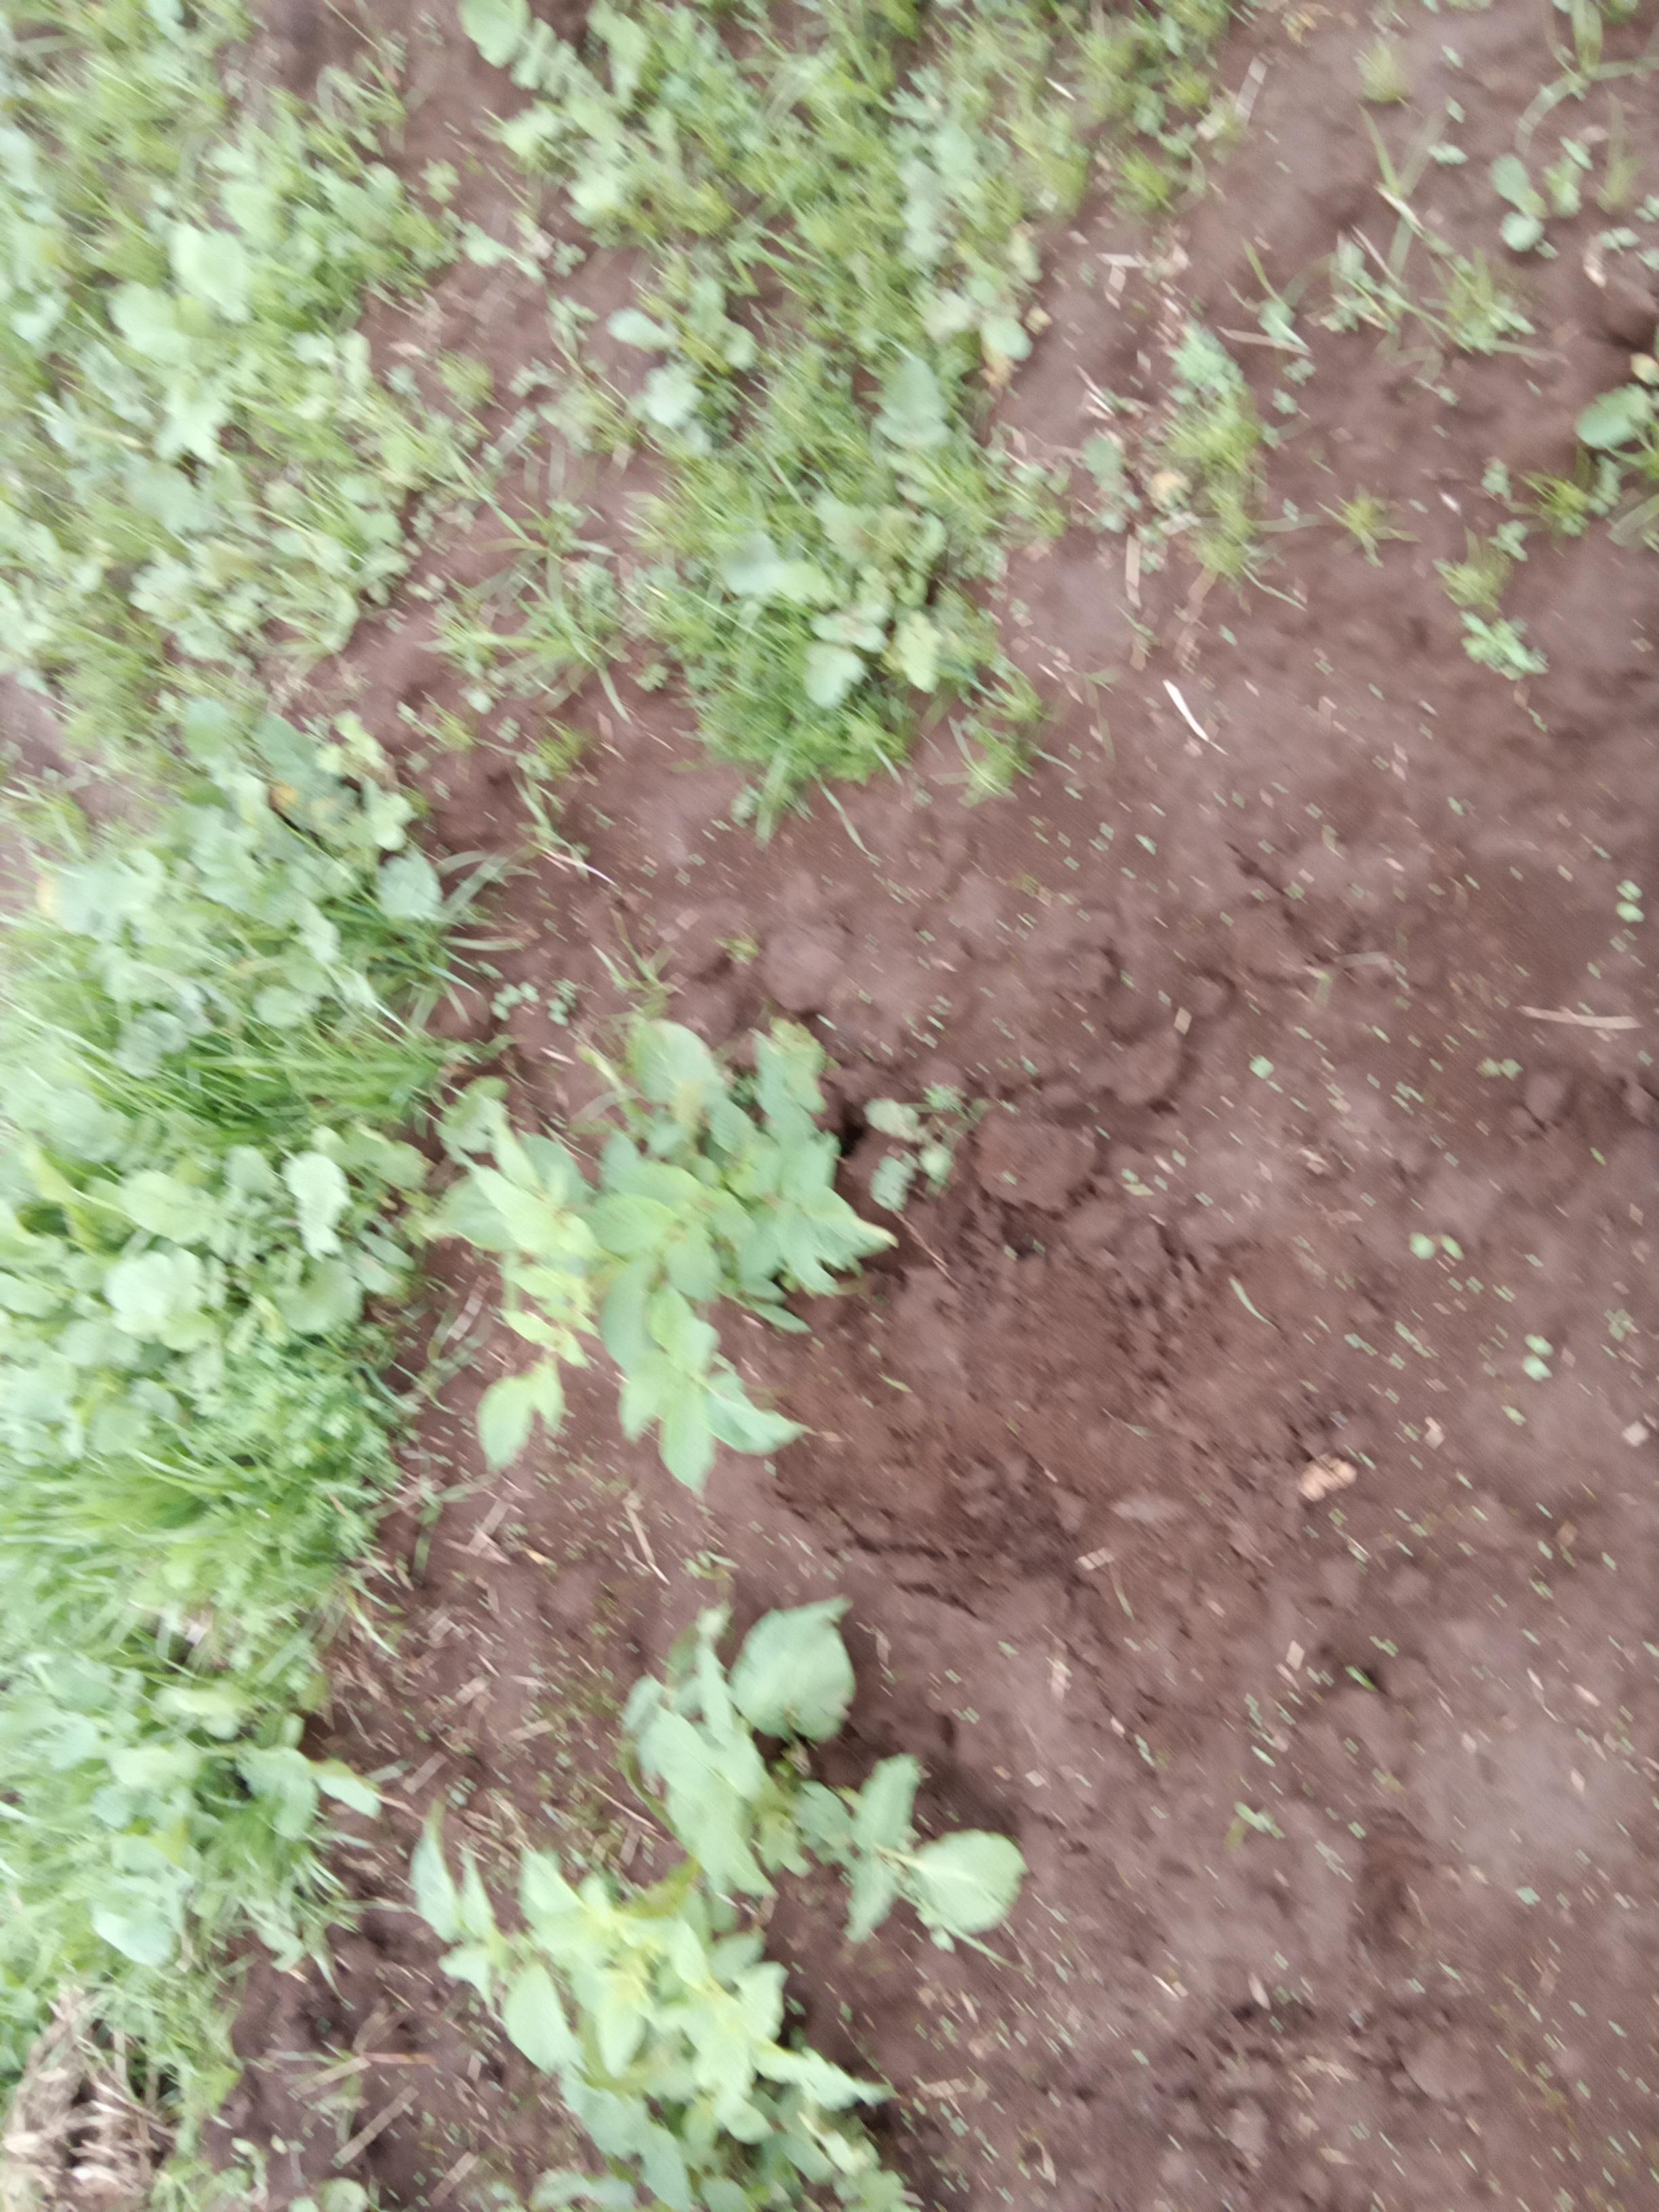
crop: potato
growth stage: vegetative
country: Kenya
